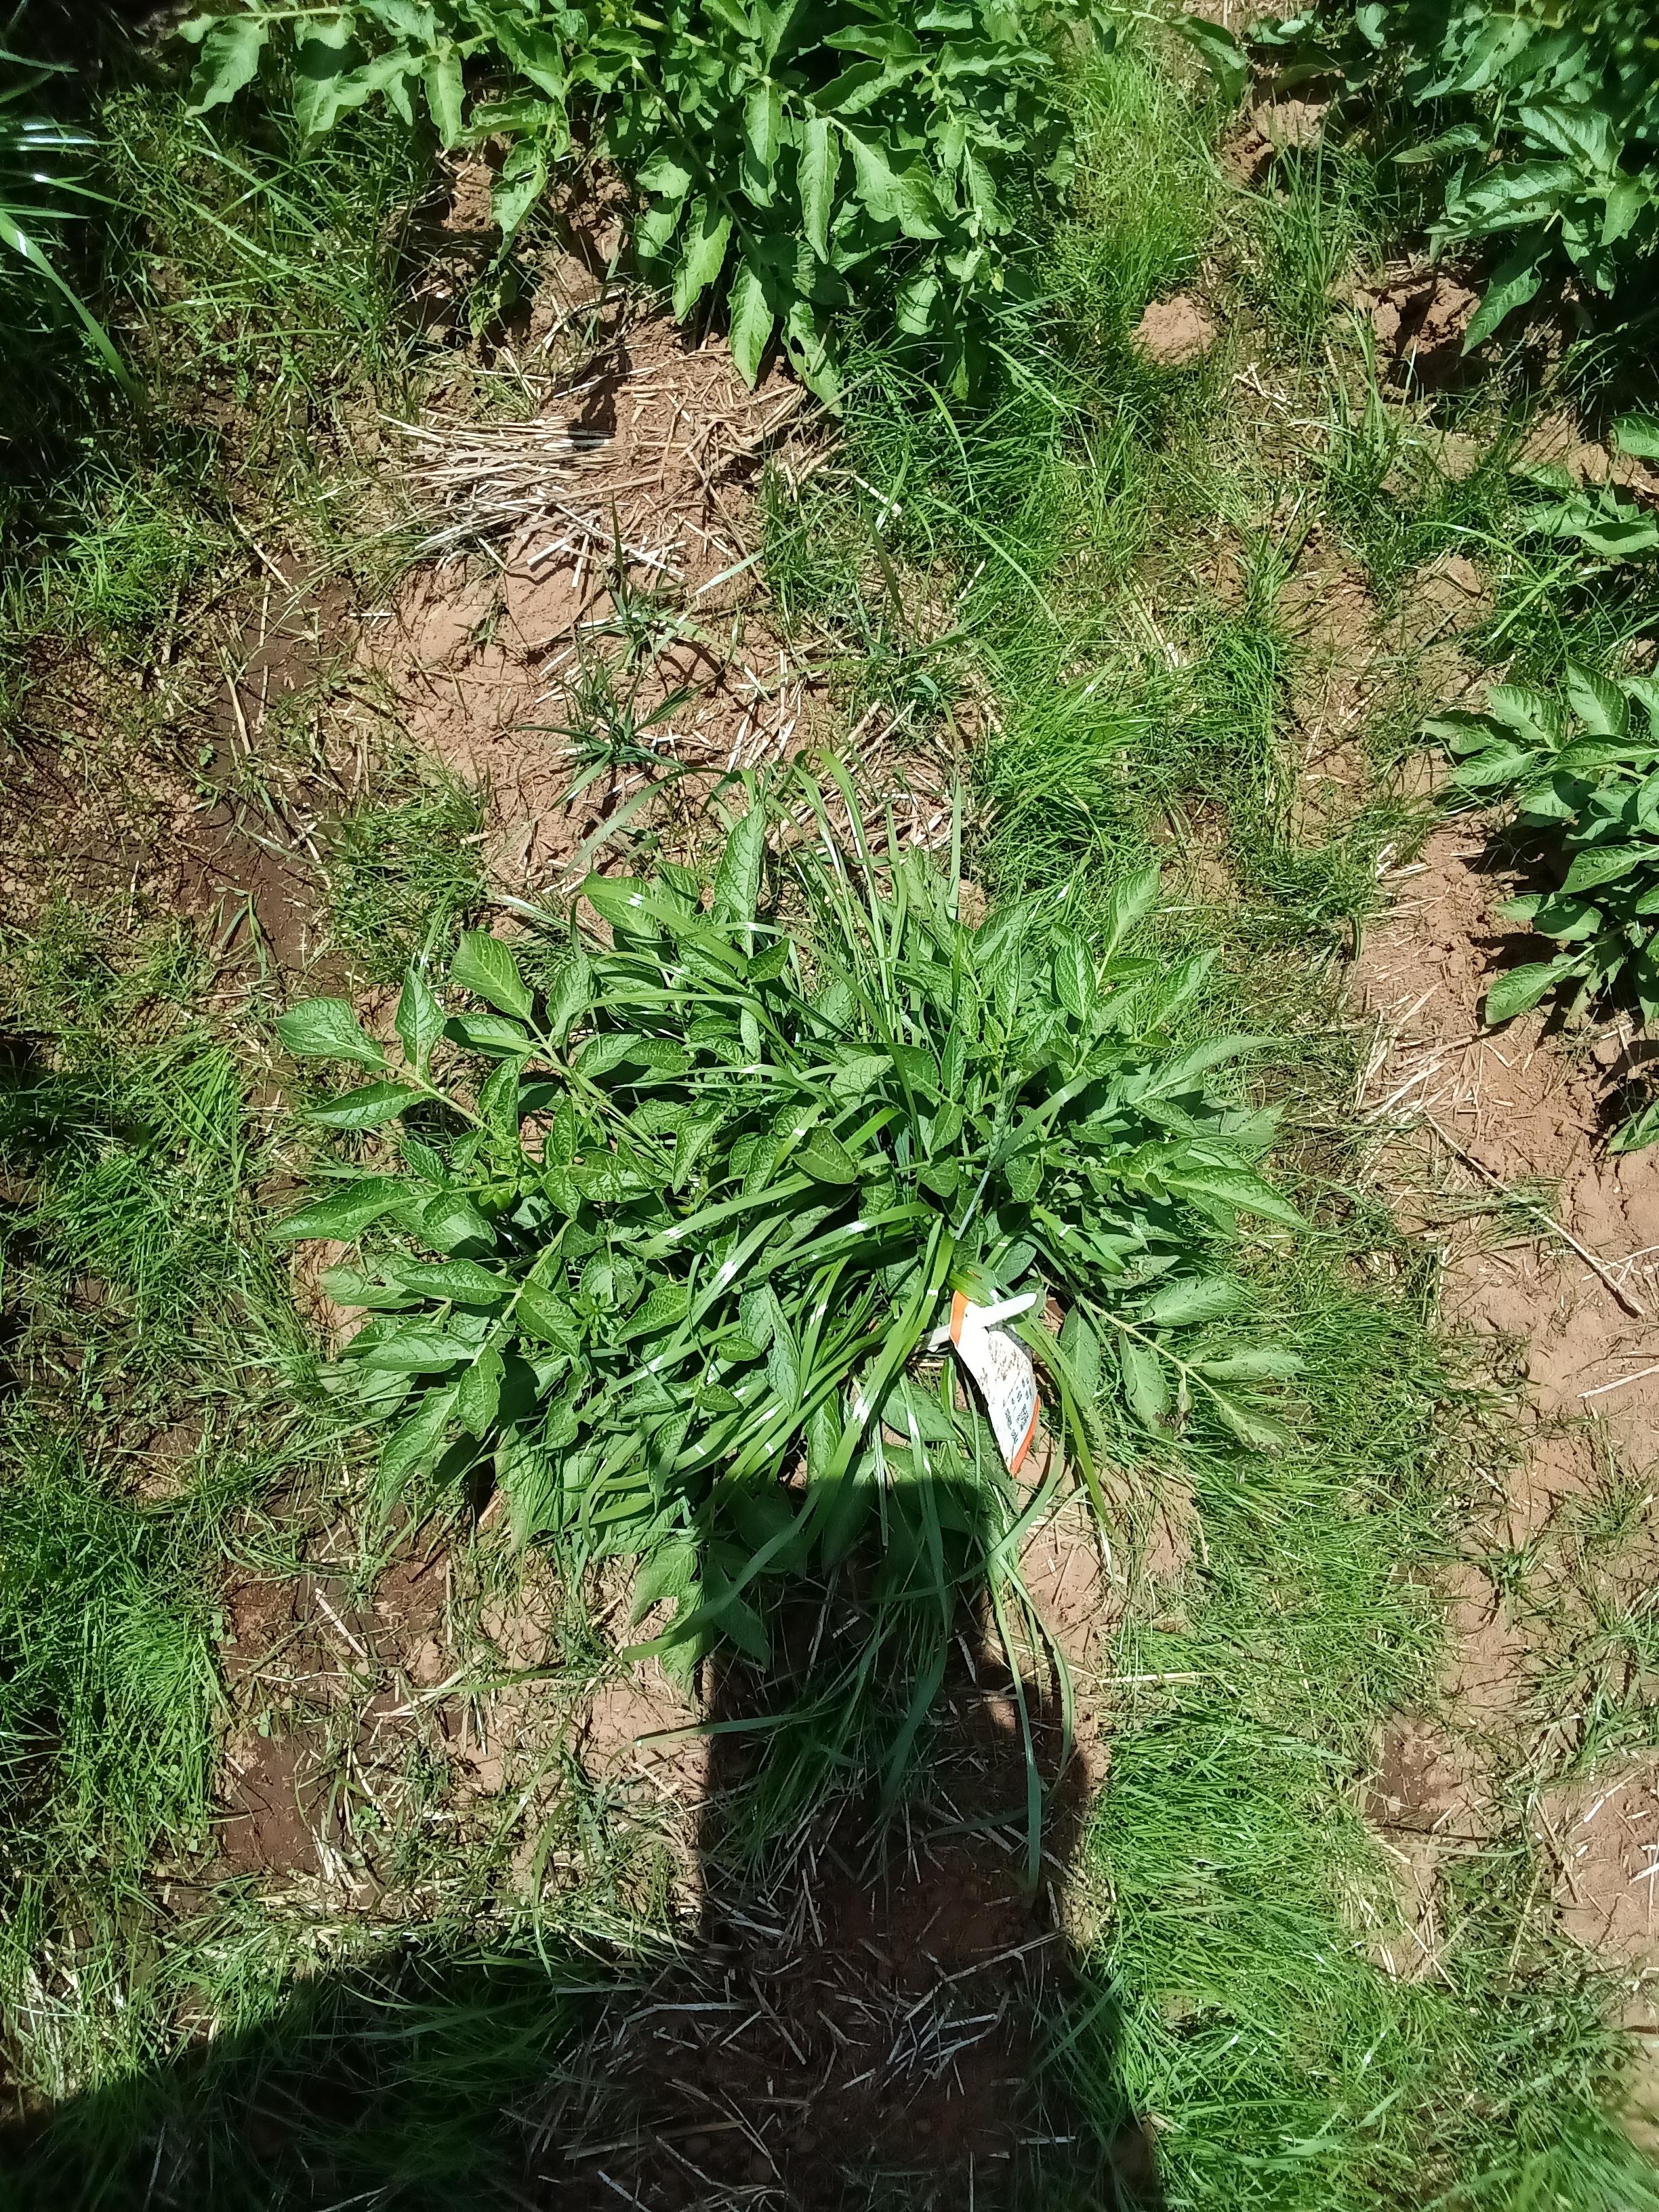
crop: potato
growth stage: flowering
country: Kenya
